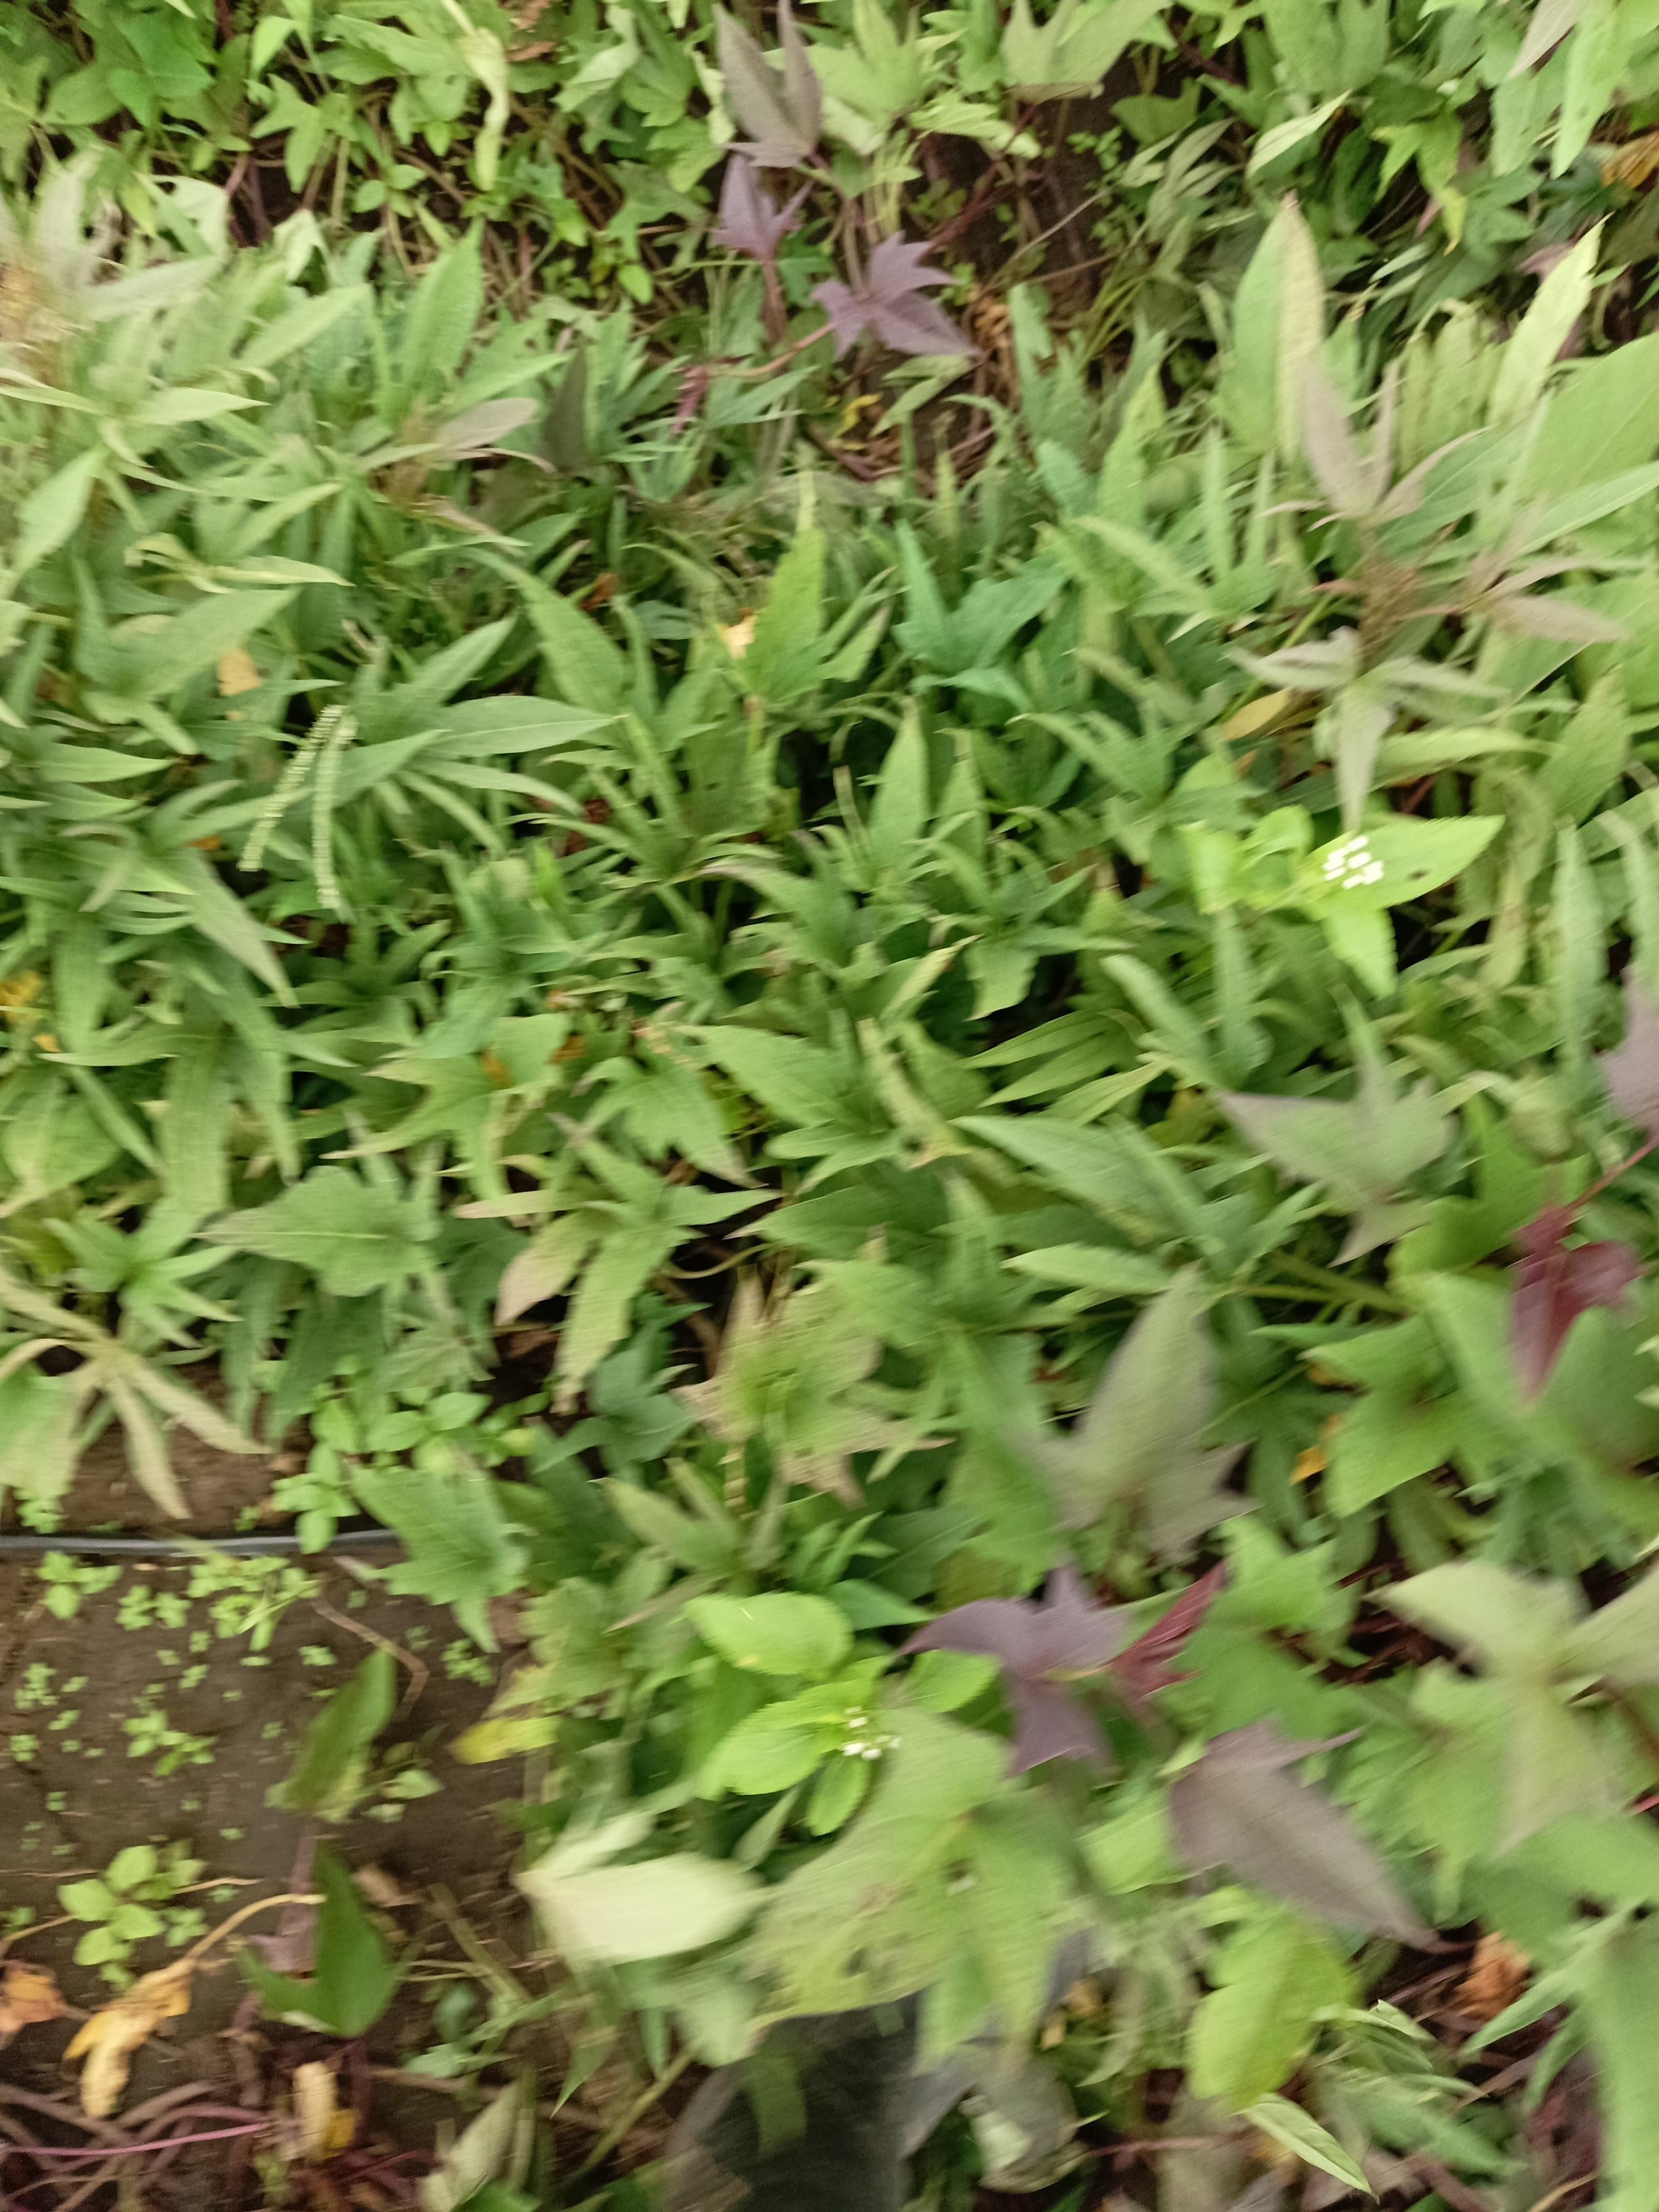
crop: pearl millet
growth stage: heading tuber
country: Tanzania
